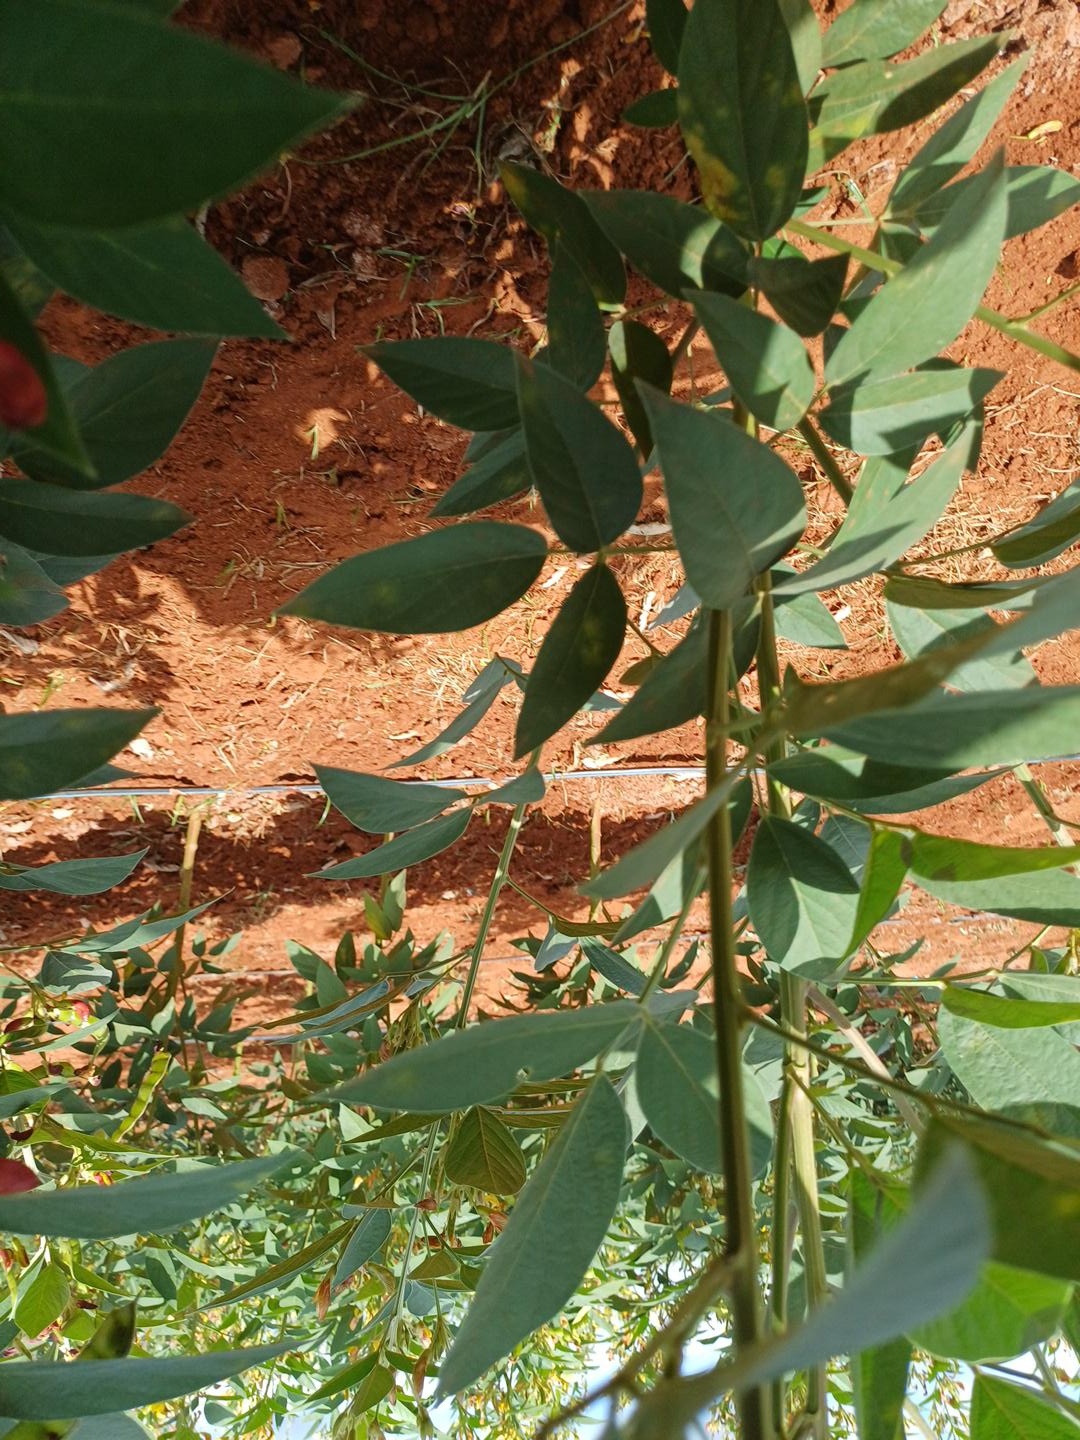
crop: pigeonpea
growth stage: development pod
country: Kenya
